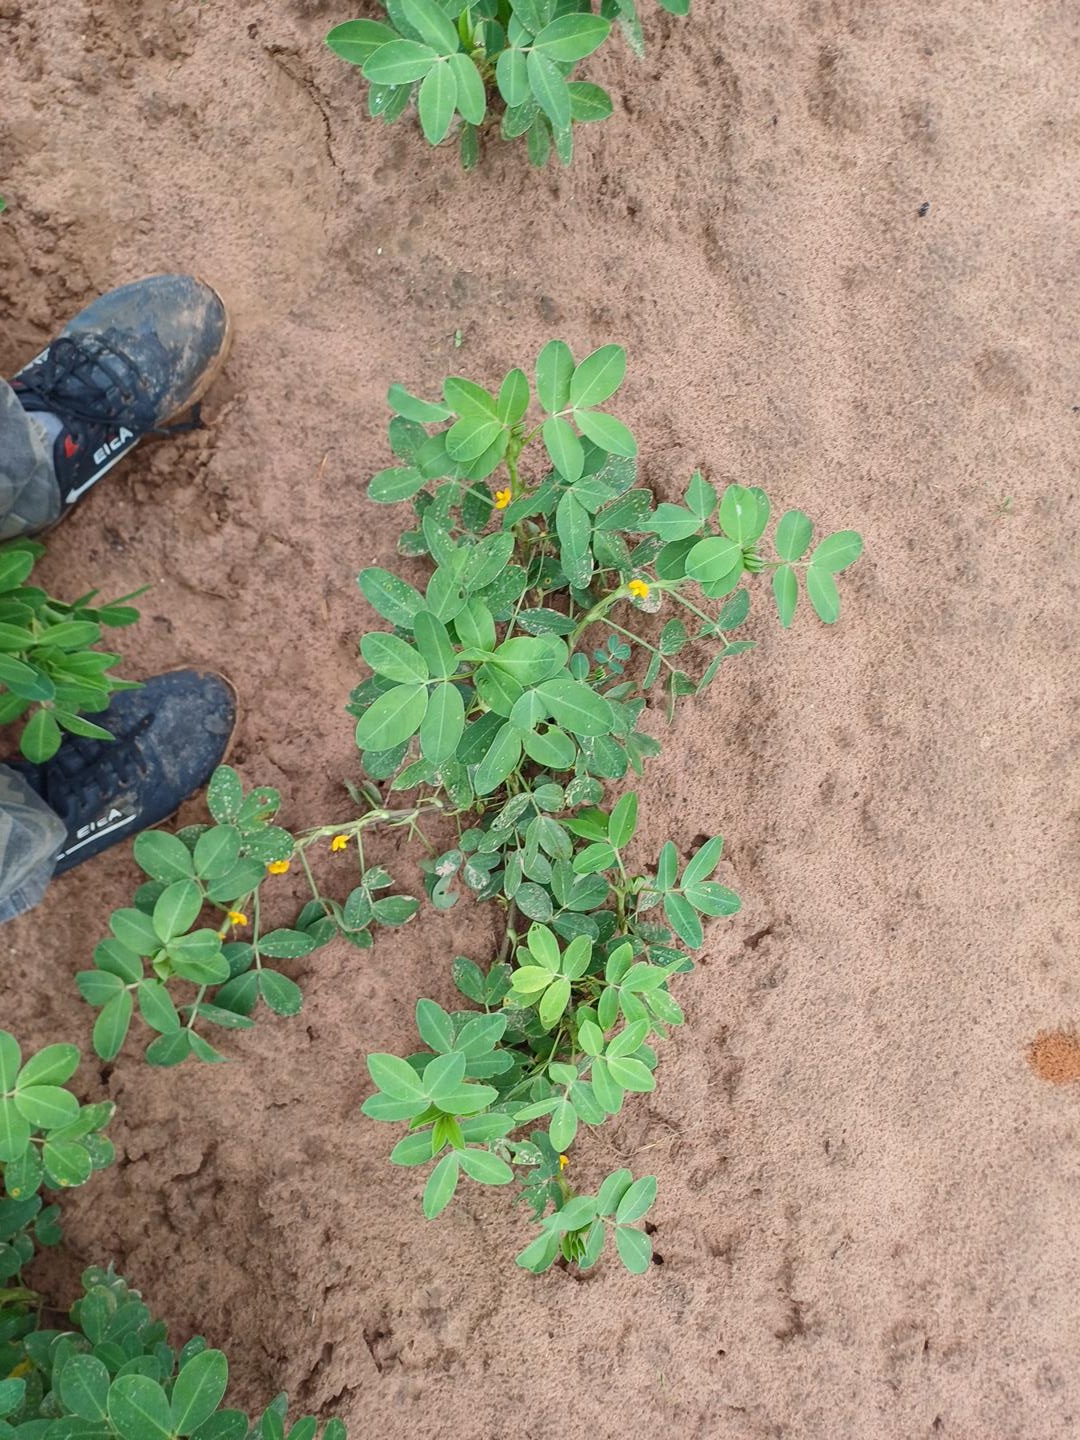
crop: groundnut
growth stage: flowering
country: Senegal
